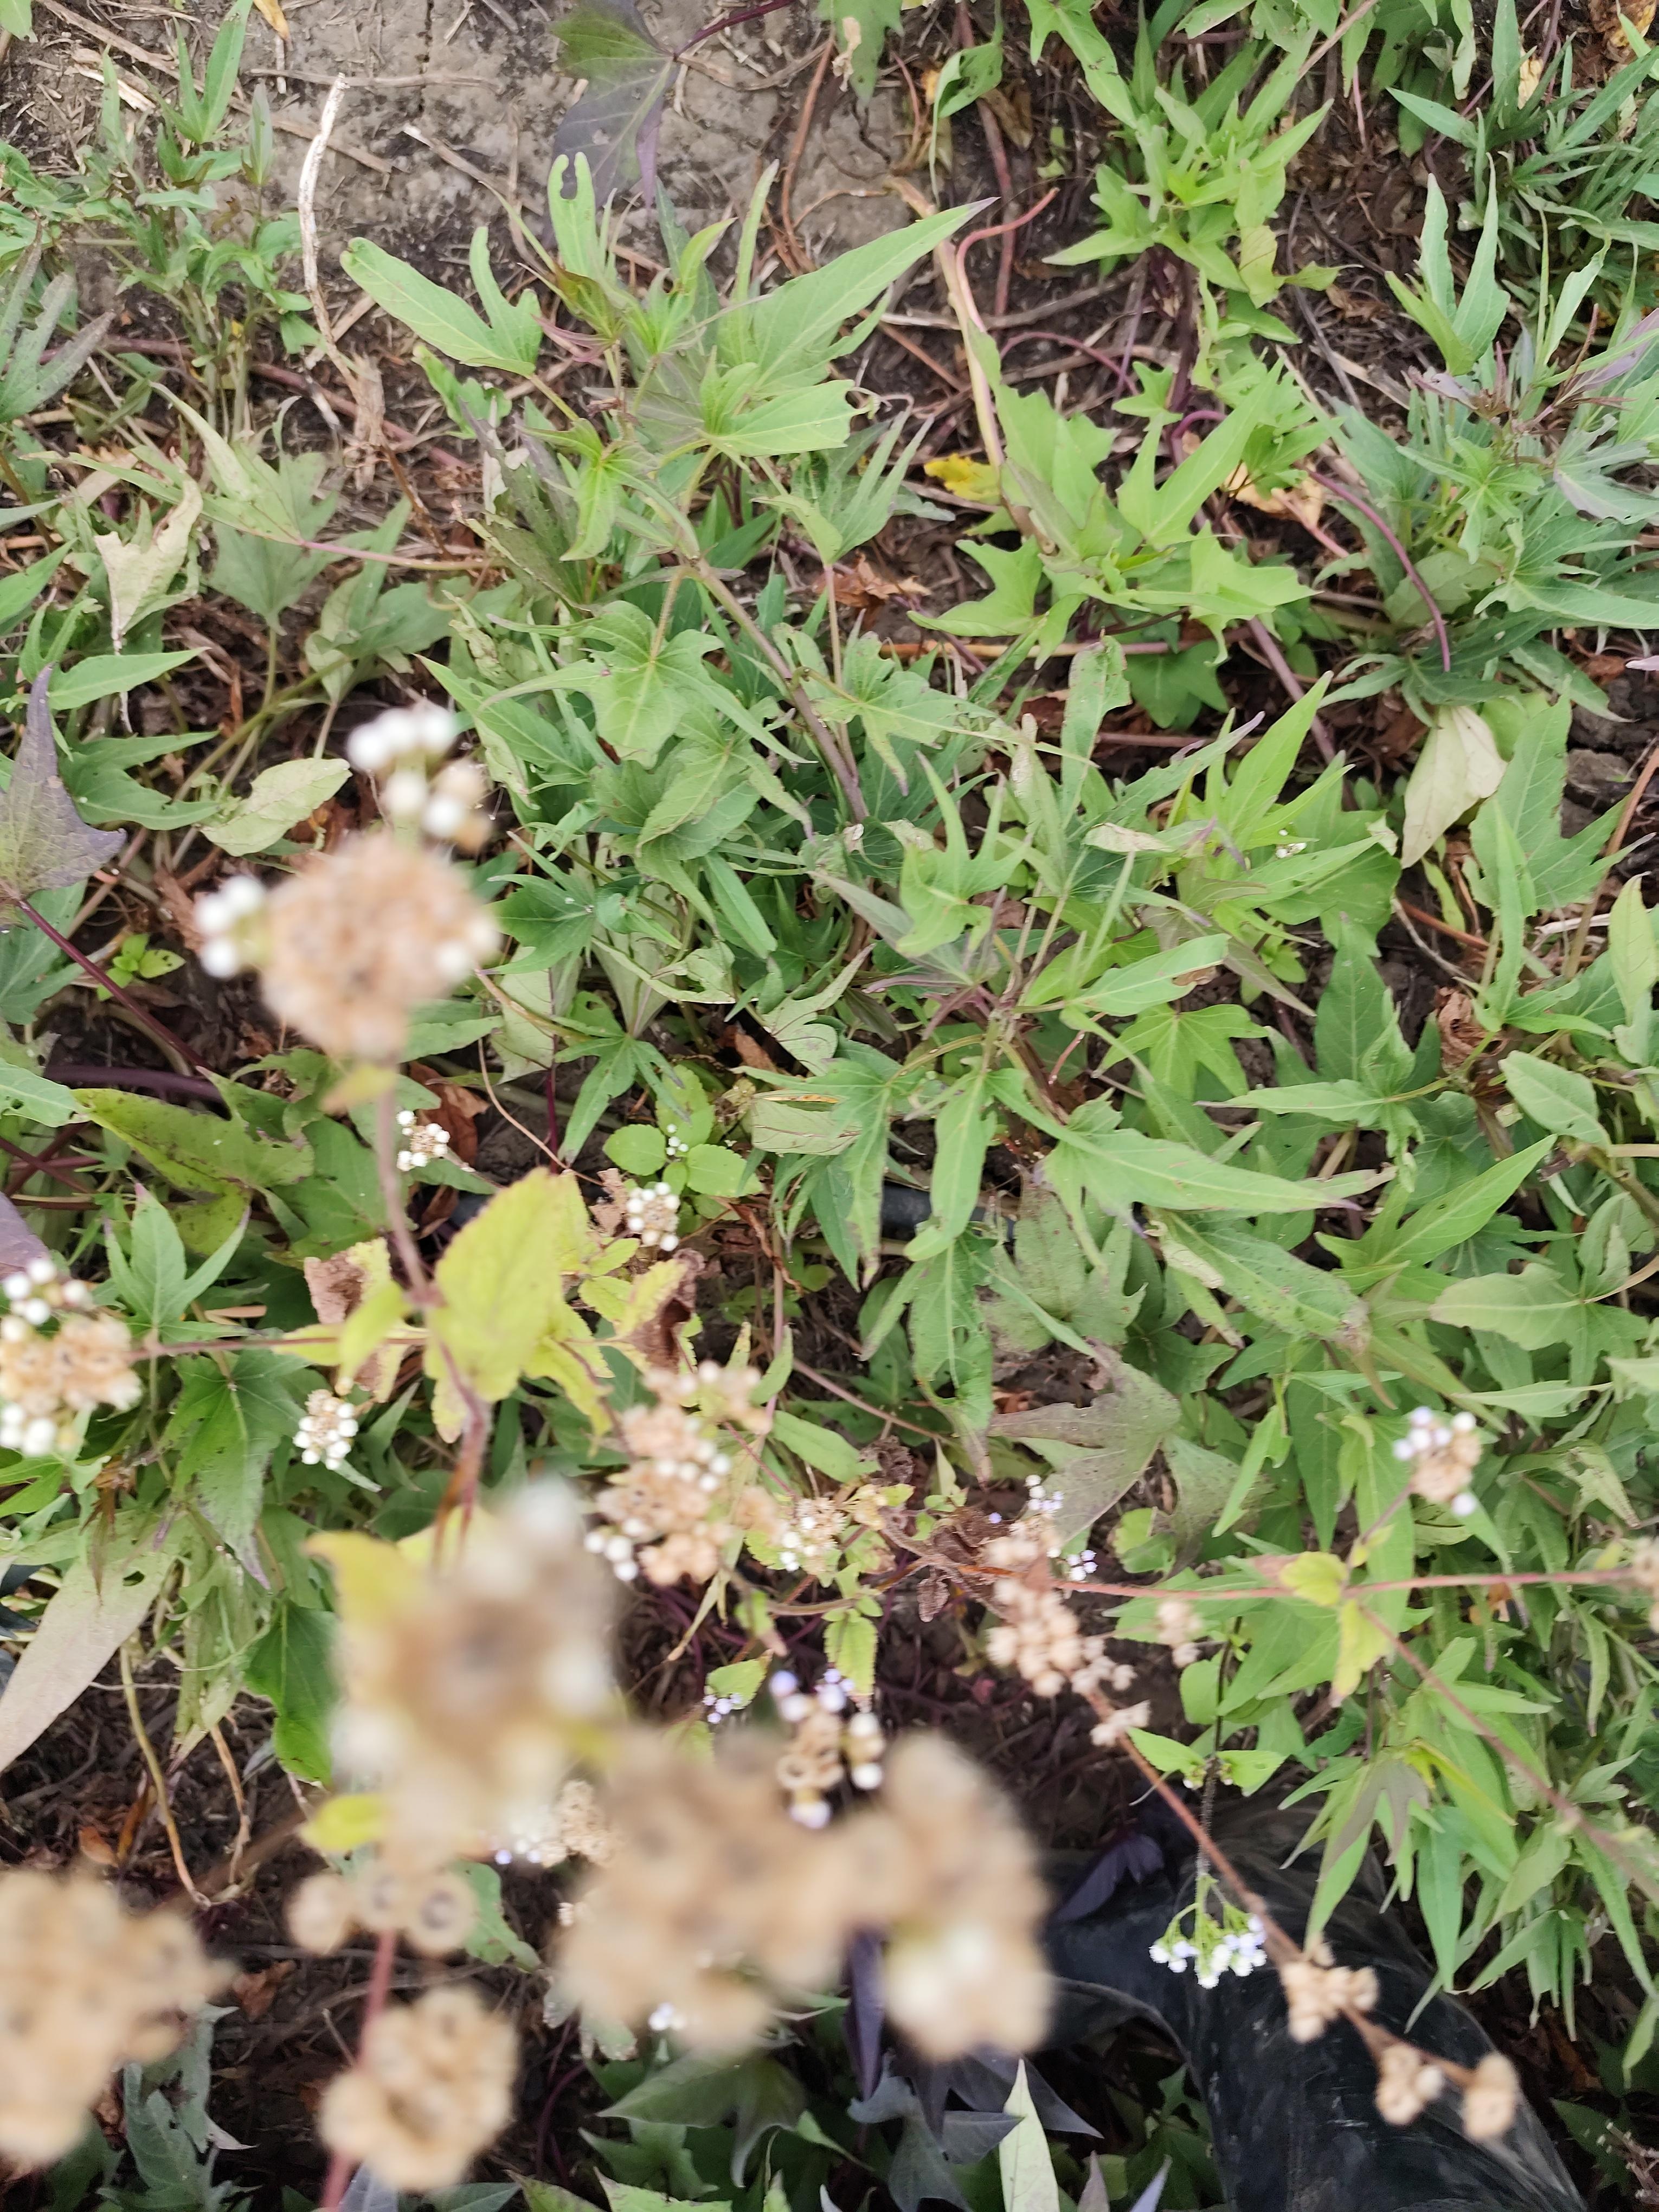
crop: sweet potato
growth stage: flowering
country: Tanzania
